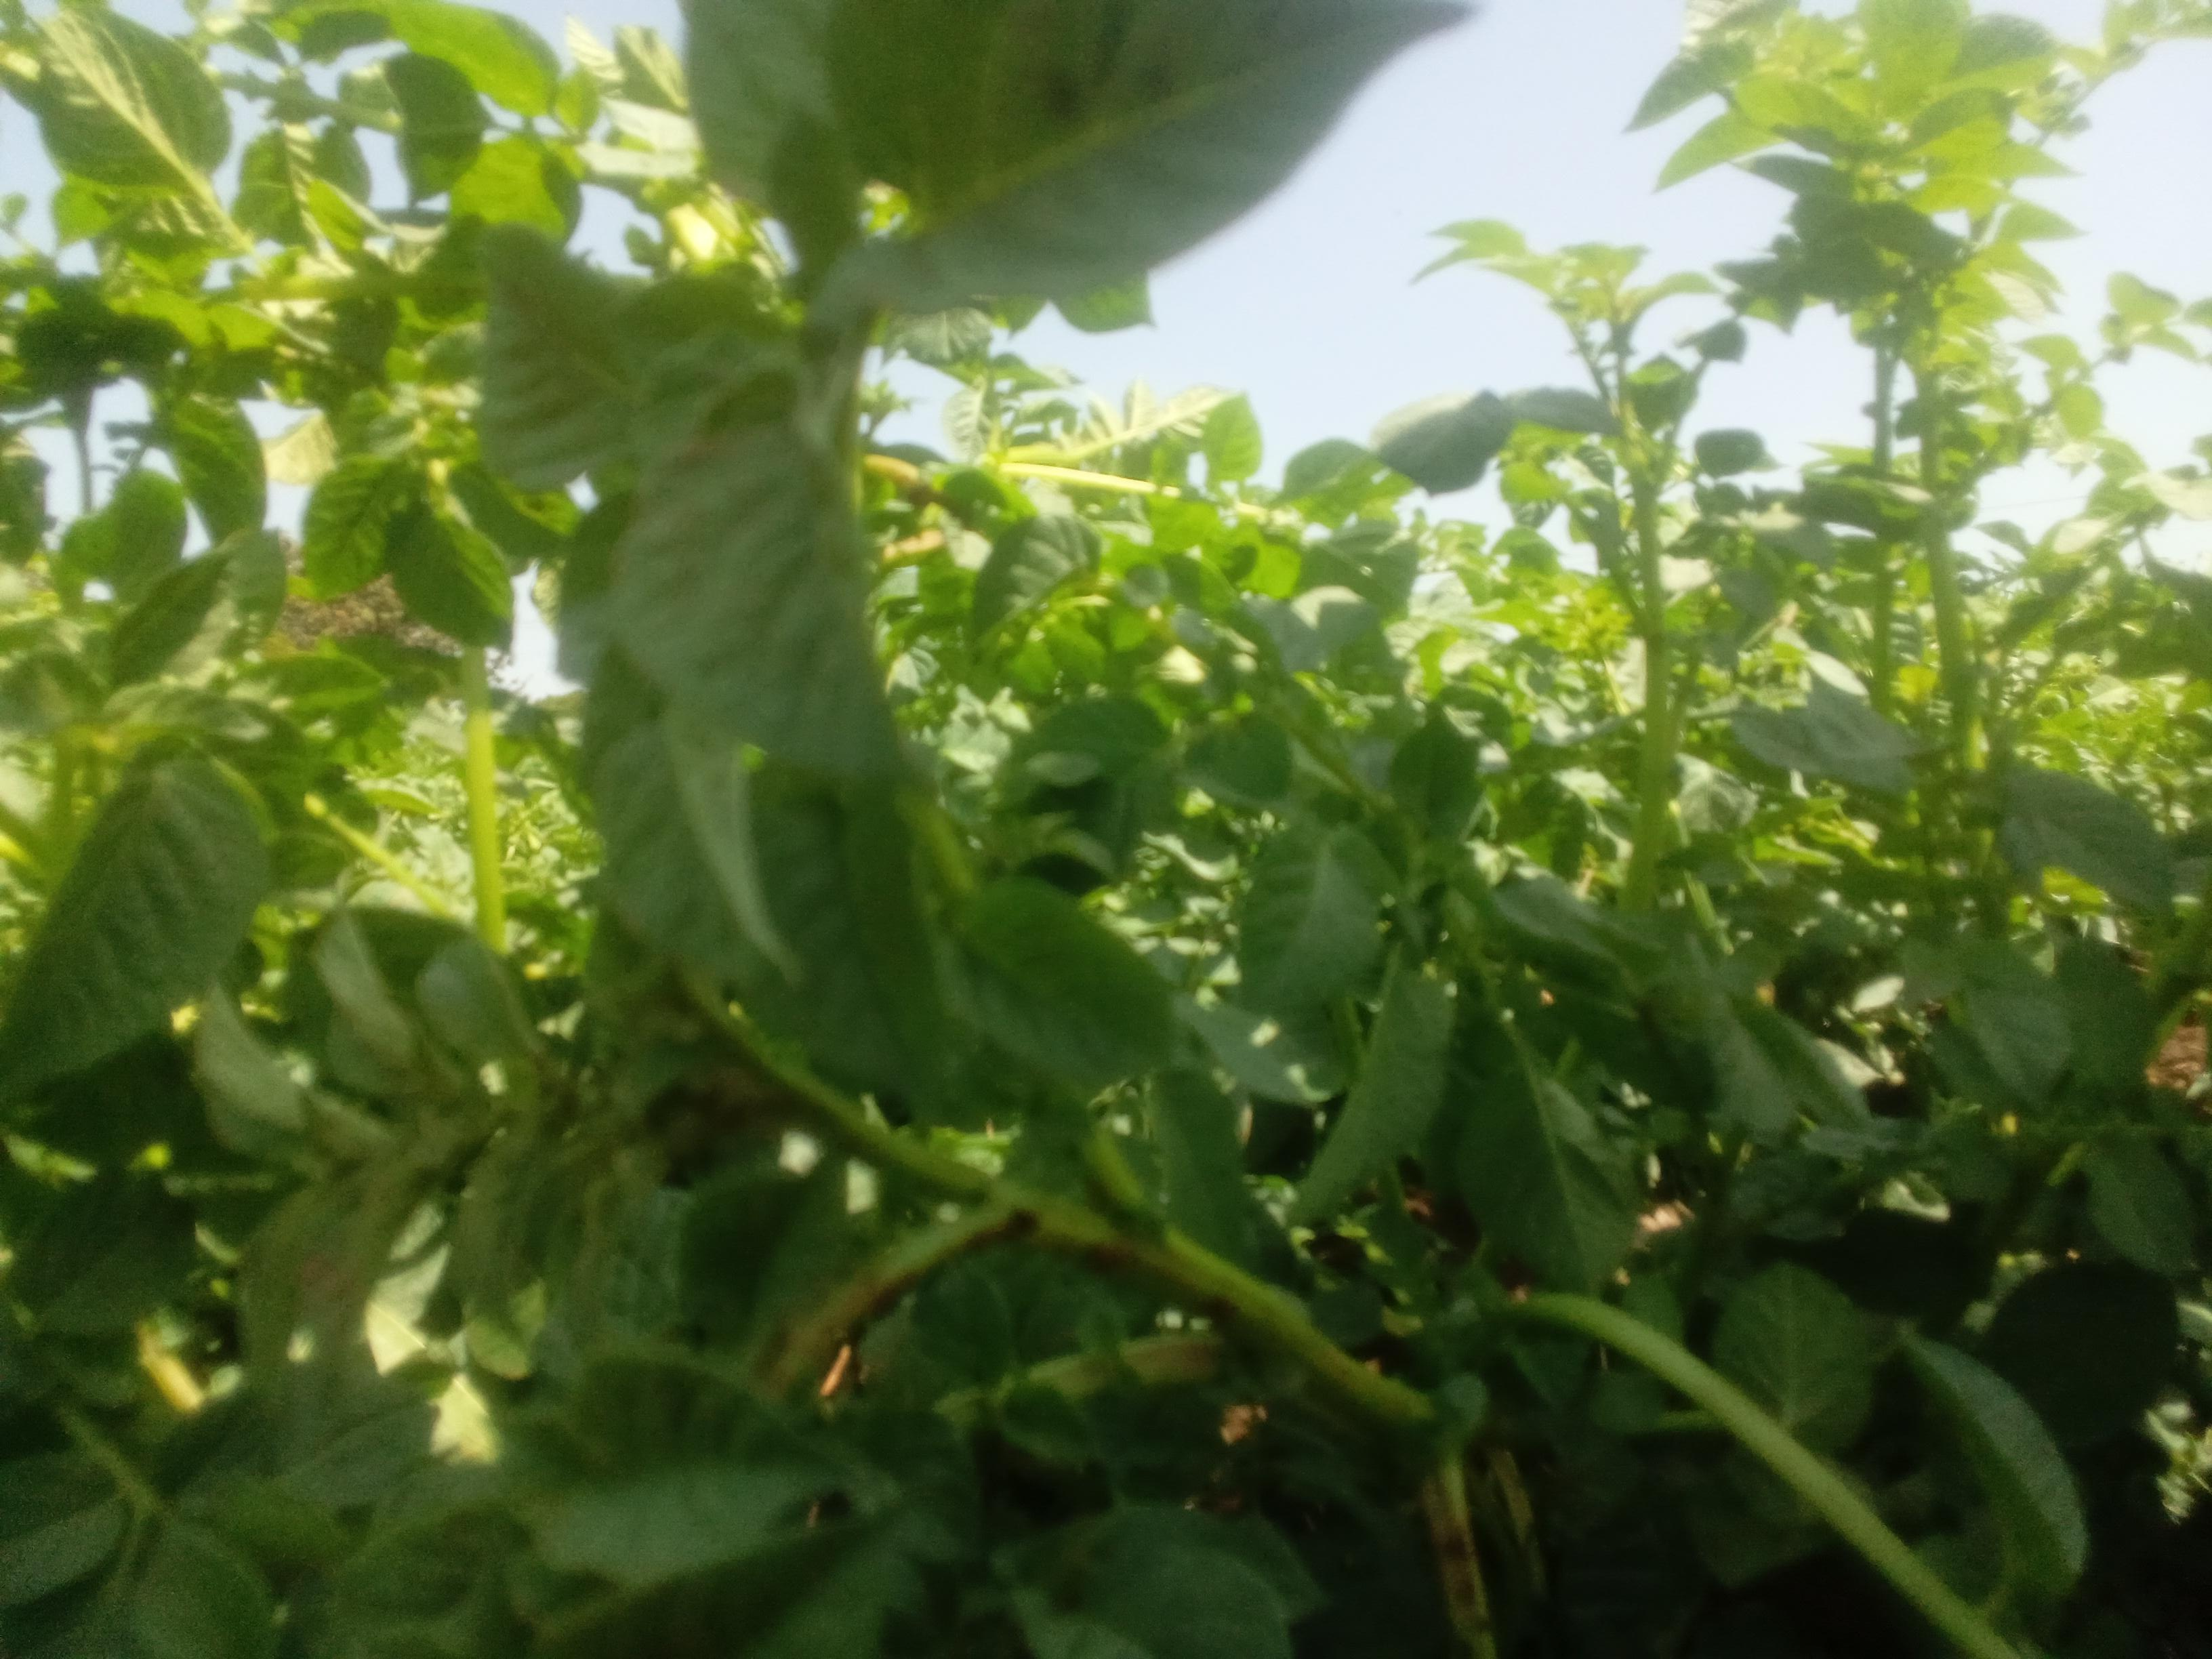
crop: potato
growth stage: vegetative
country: Kenya
